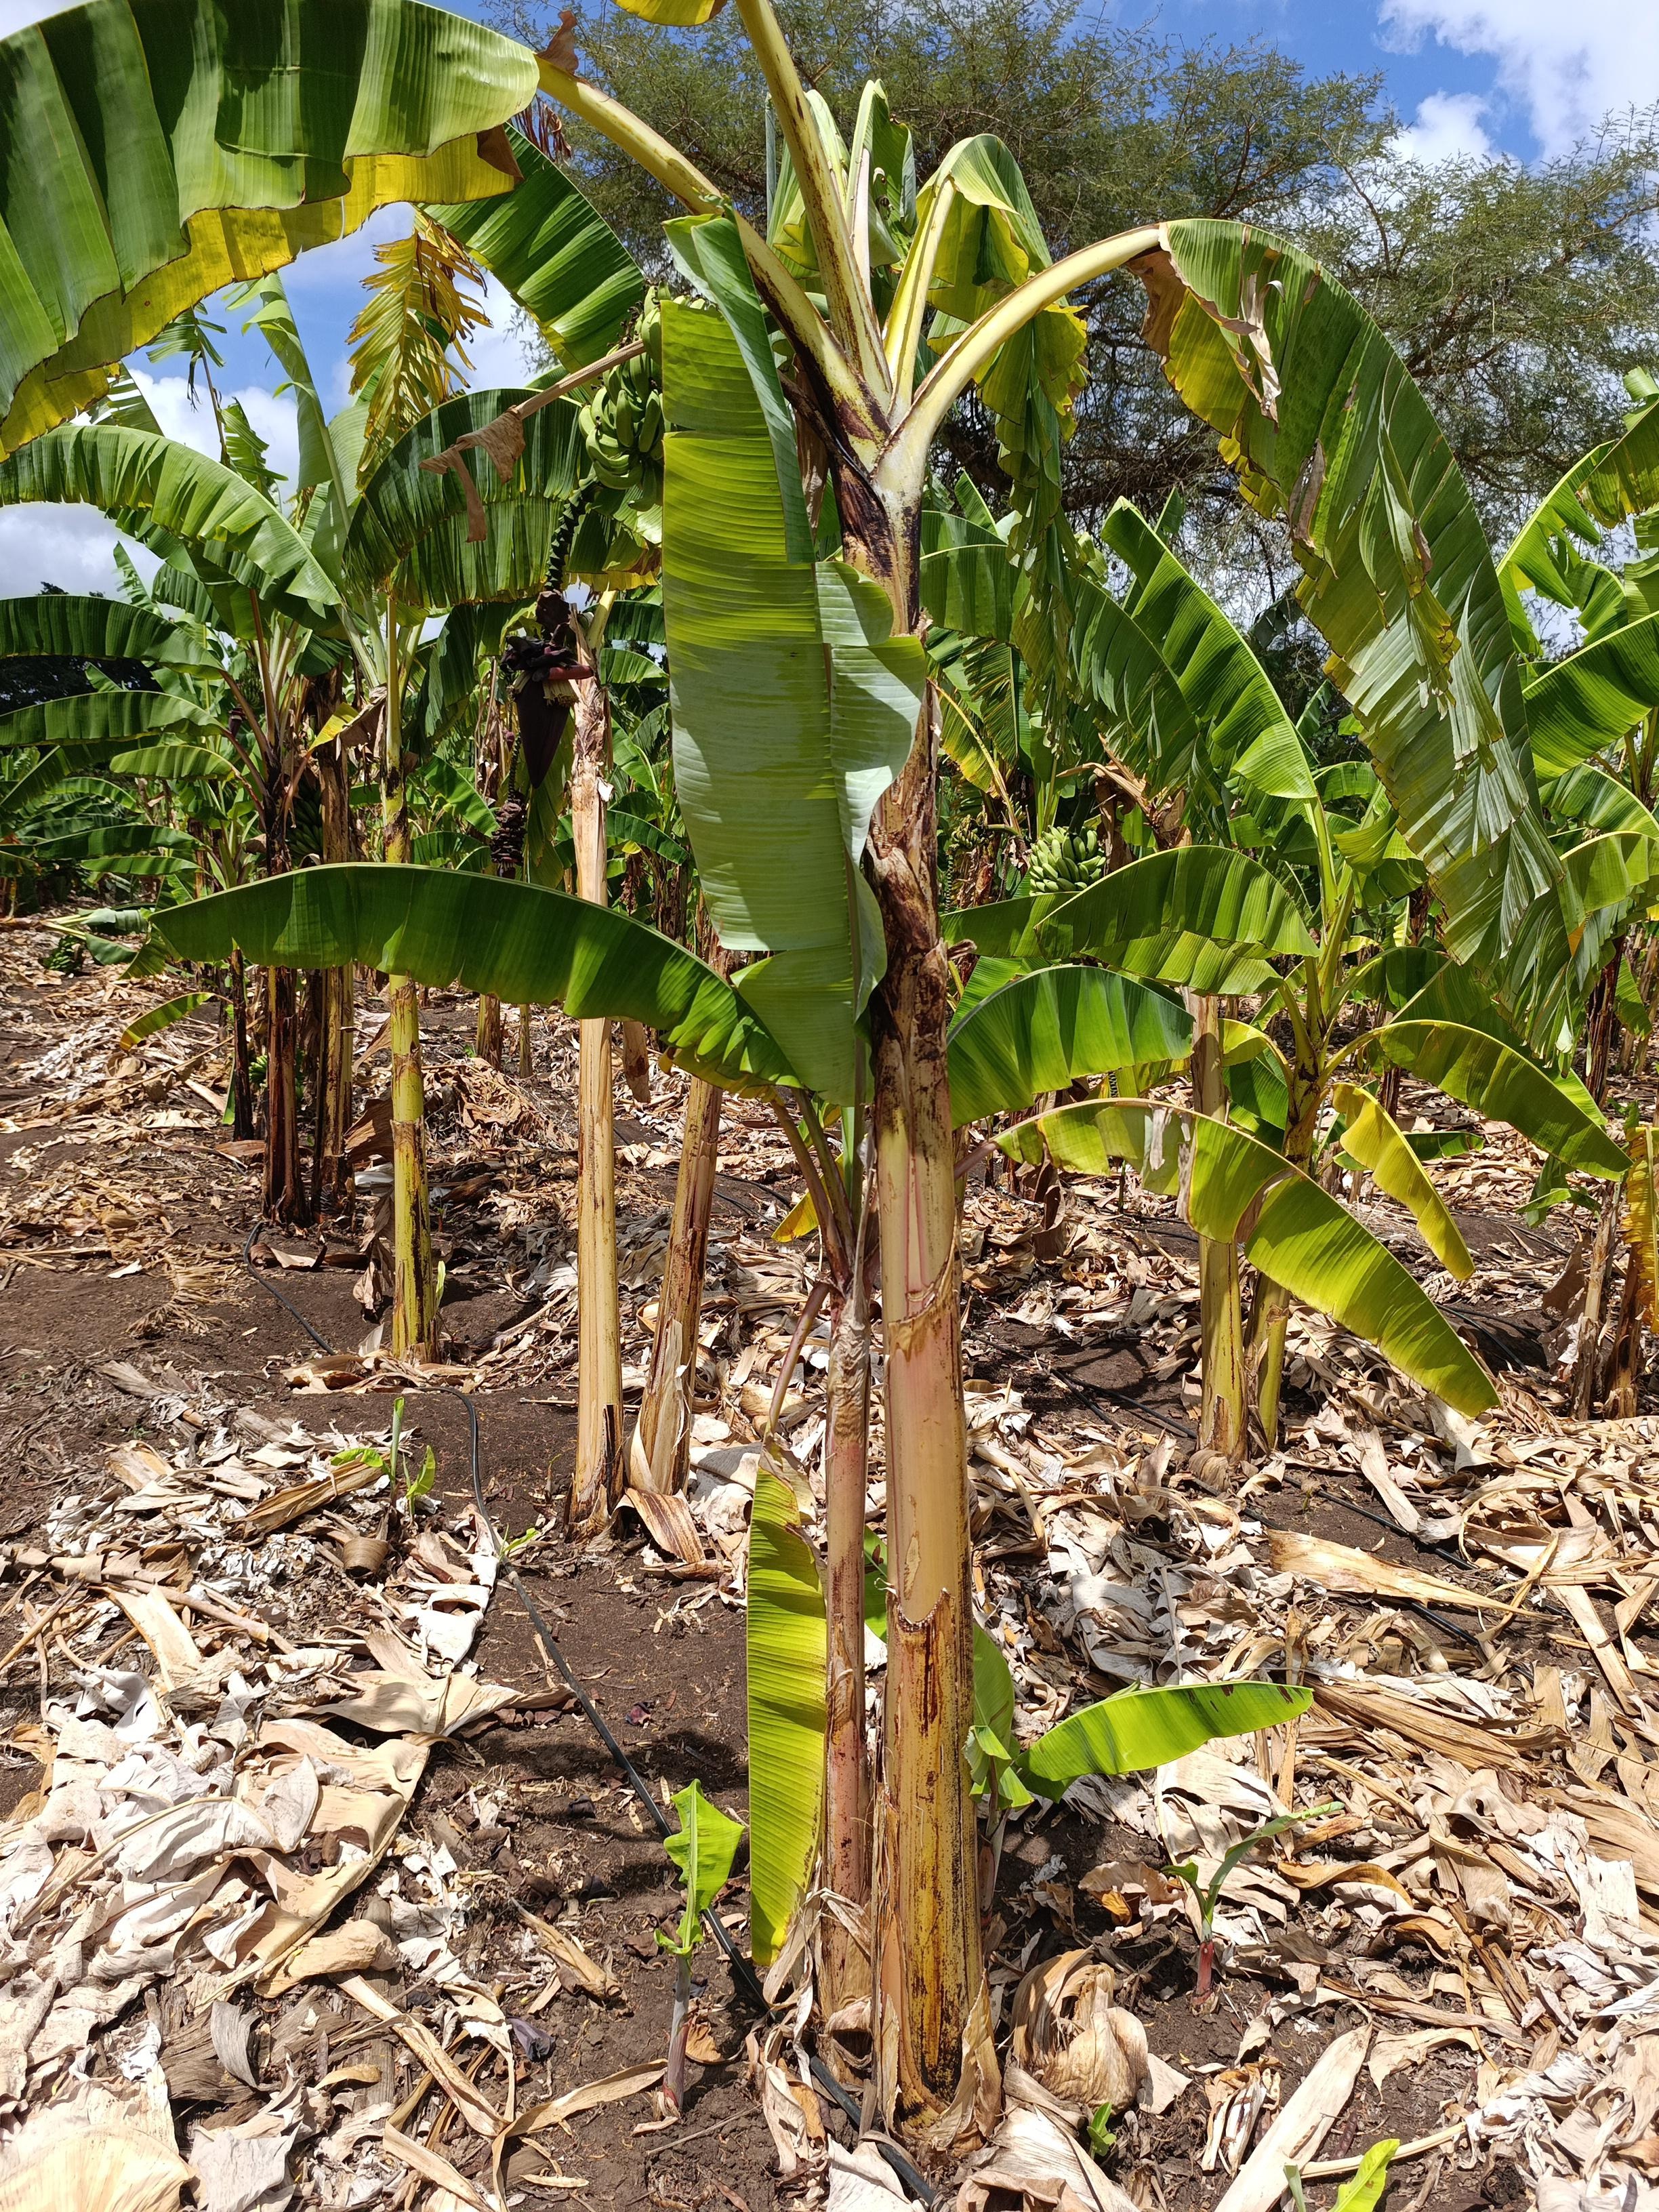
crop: banana
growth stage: development fruit
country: Tanzania
